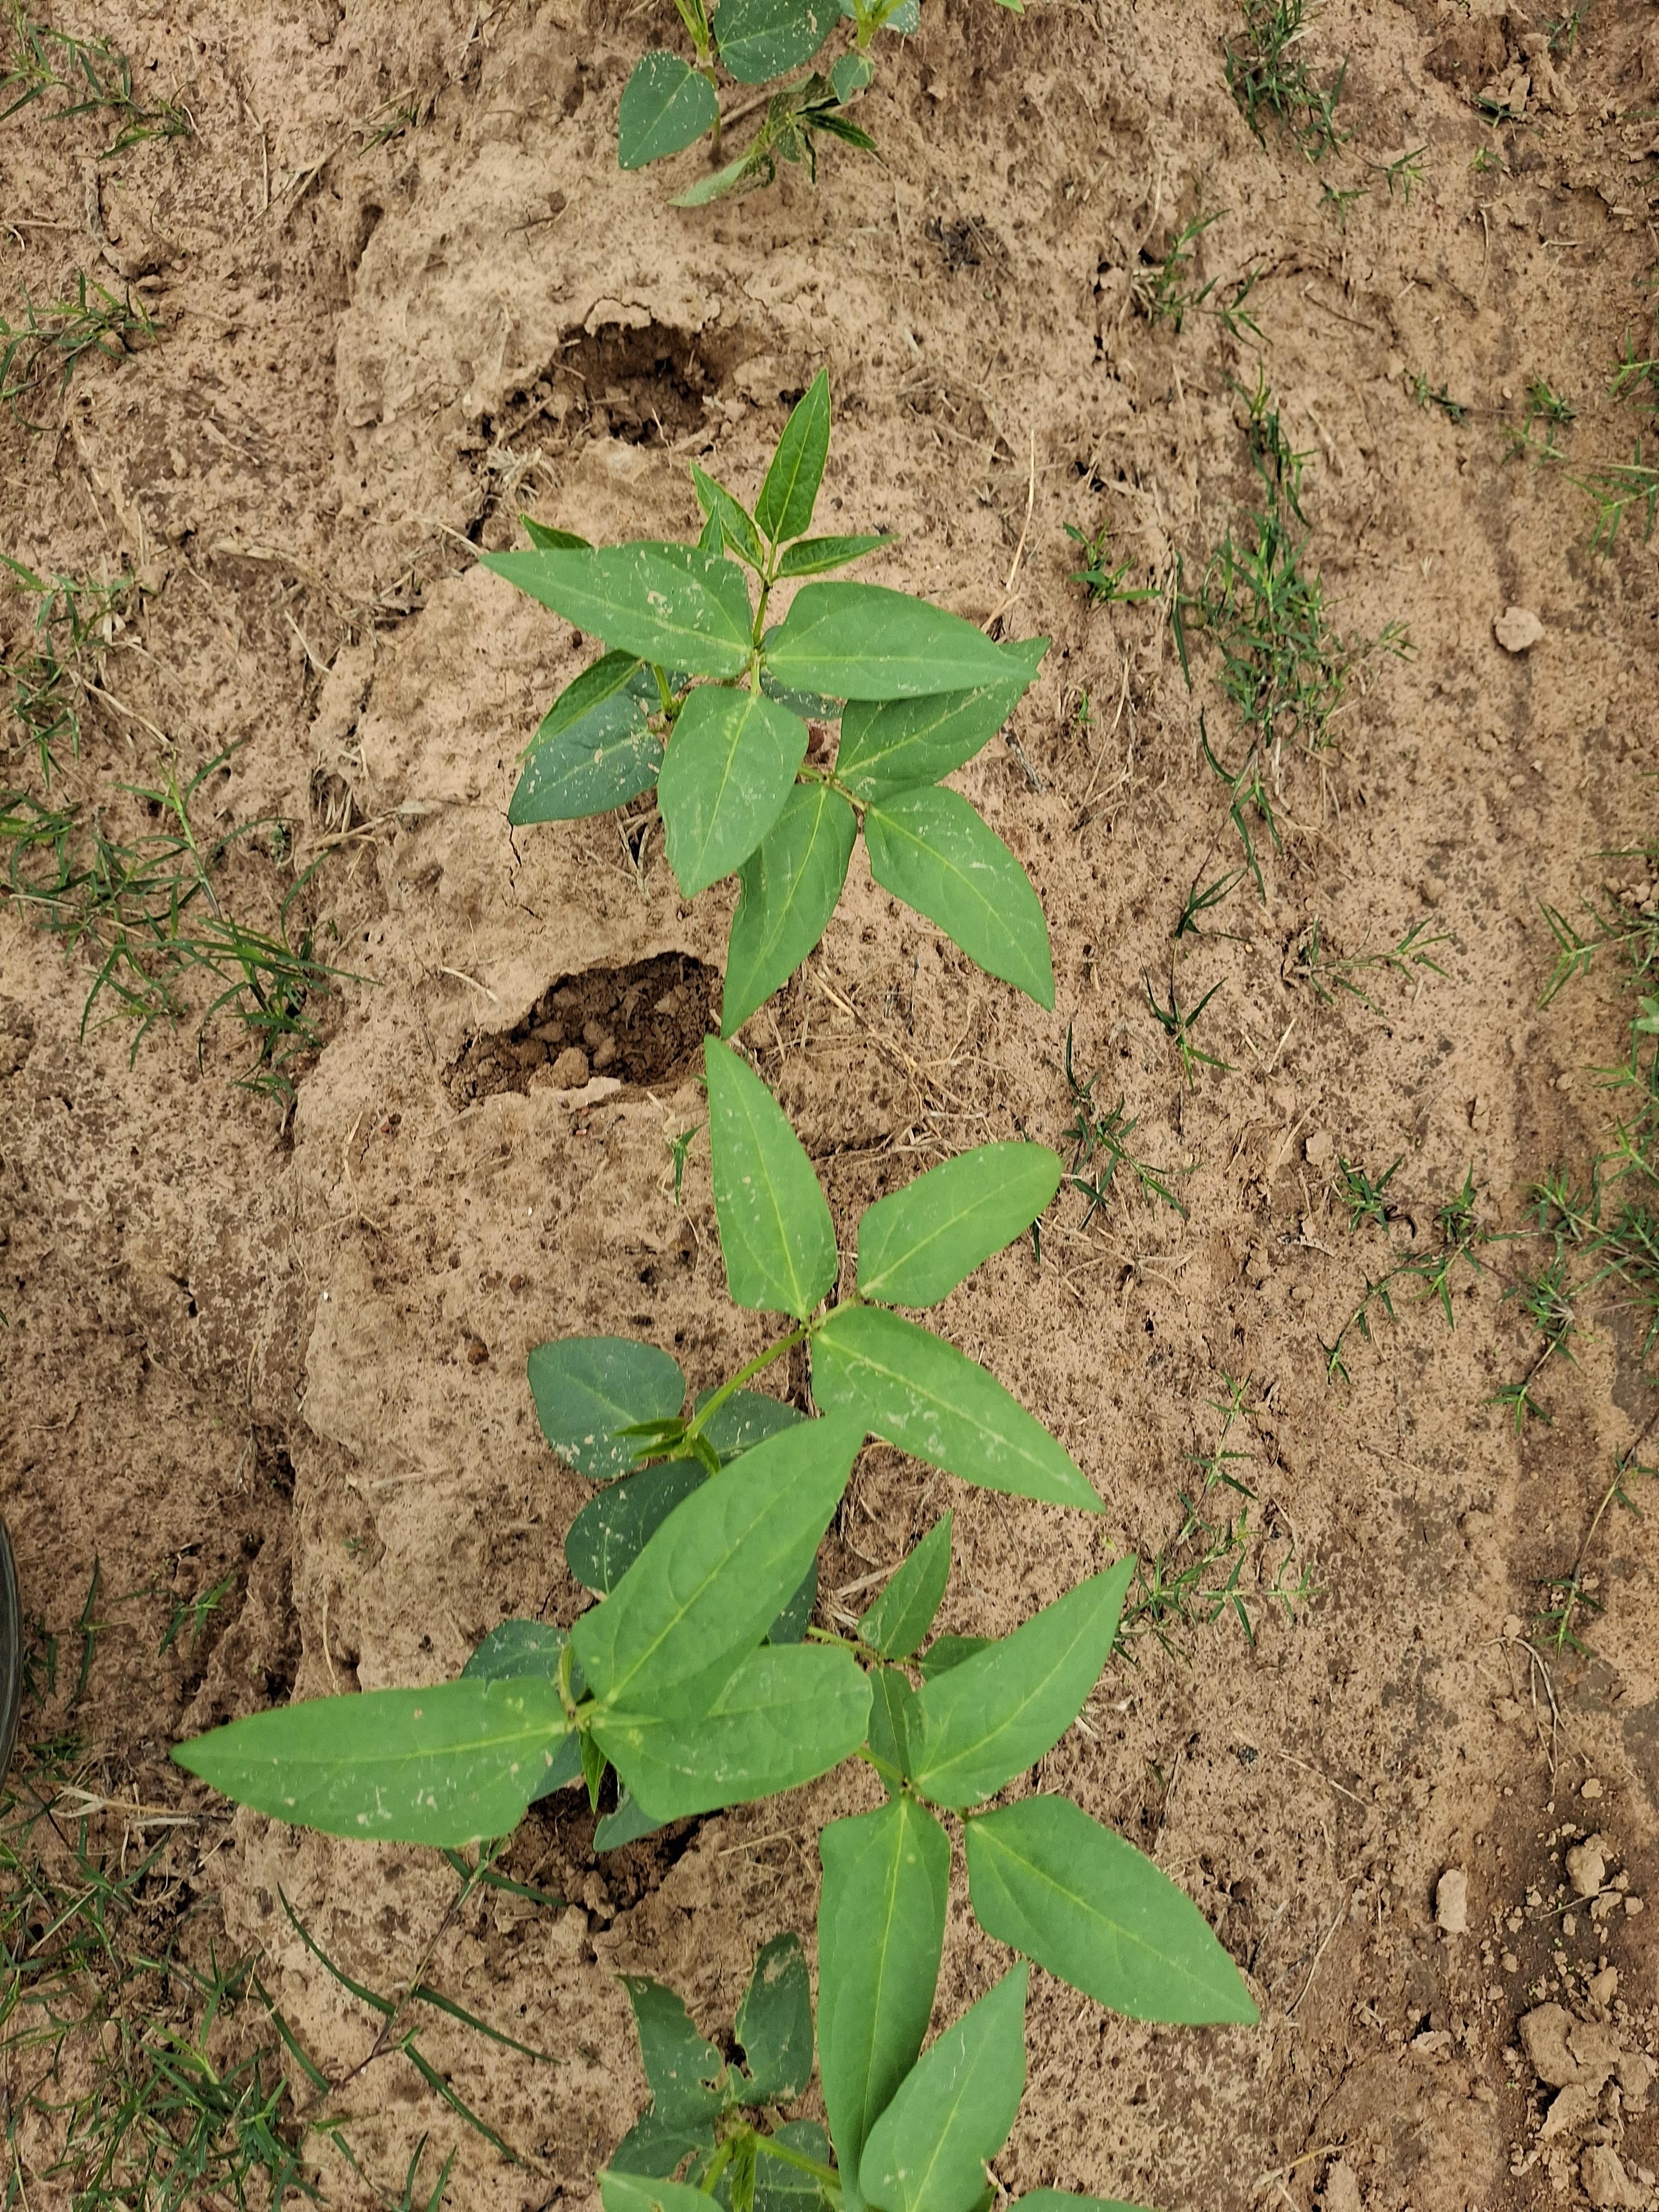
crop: cowpea
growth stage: emergence
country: Nigeria
